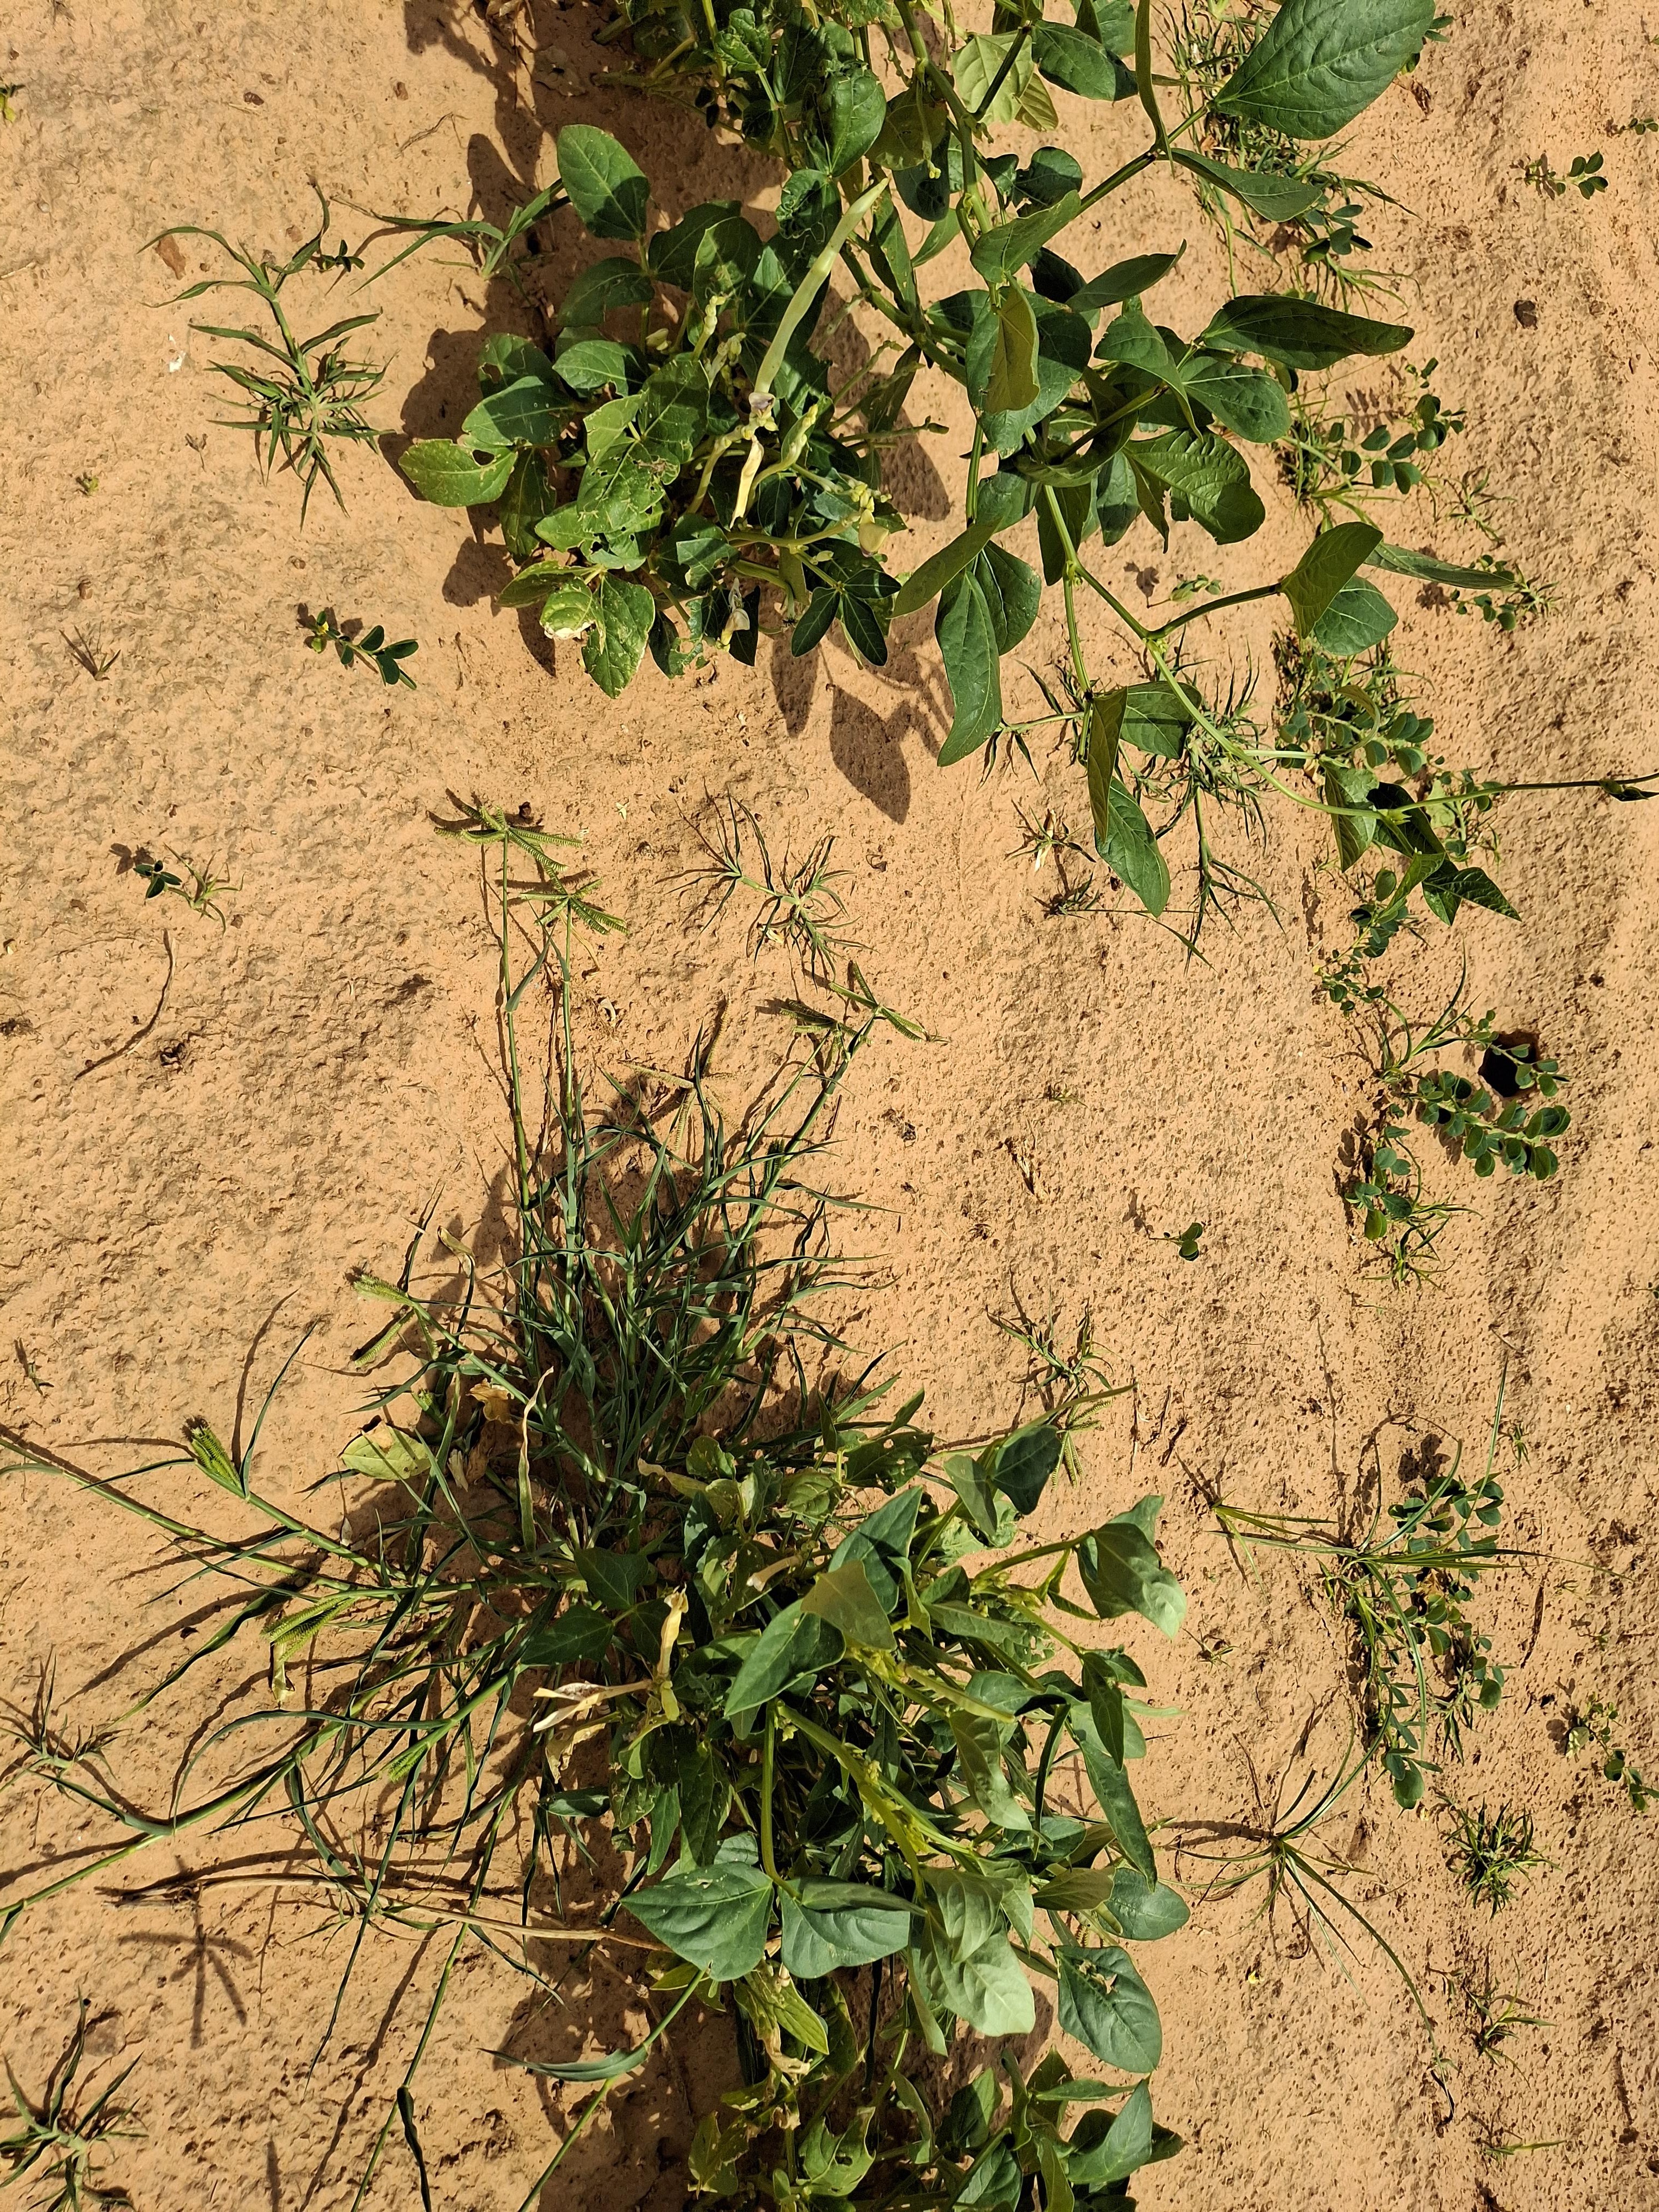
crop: cowpea
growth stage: harvest maturity
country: Nigeria
